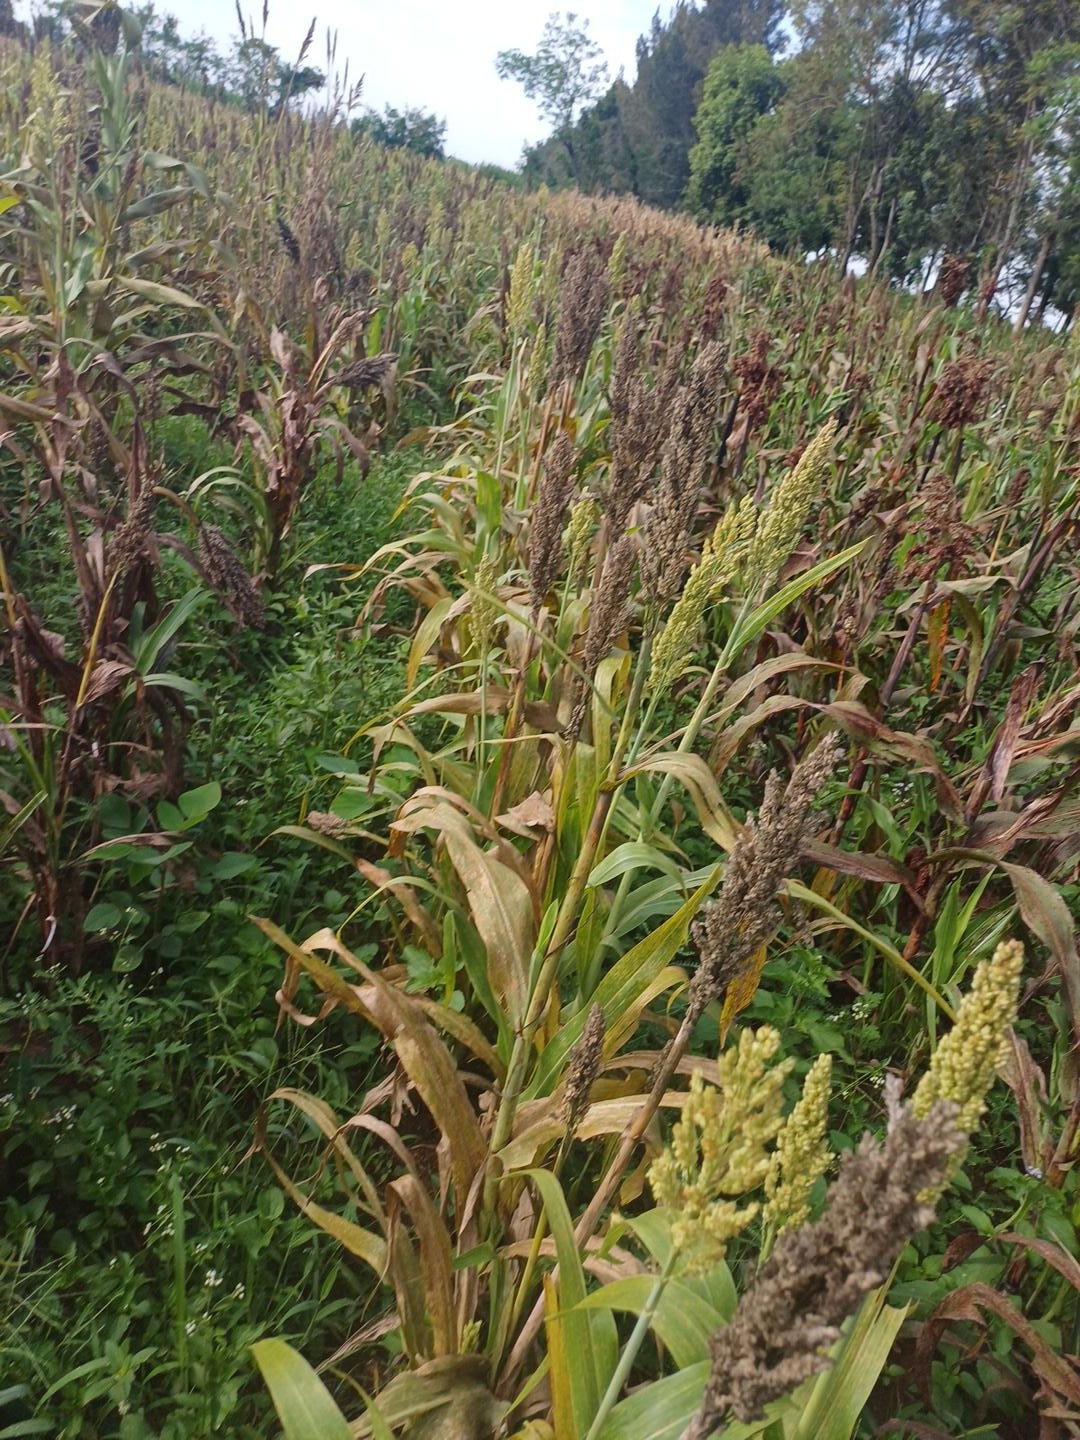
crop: sorghum
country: Kenya
